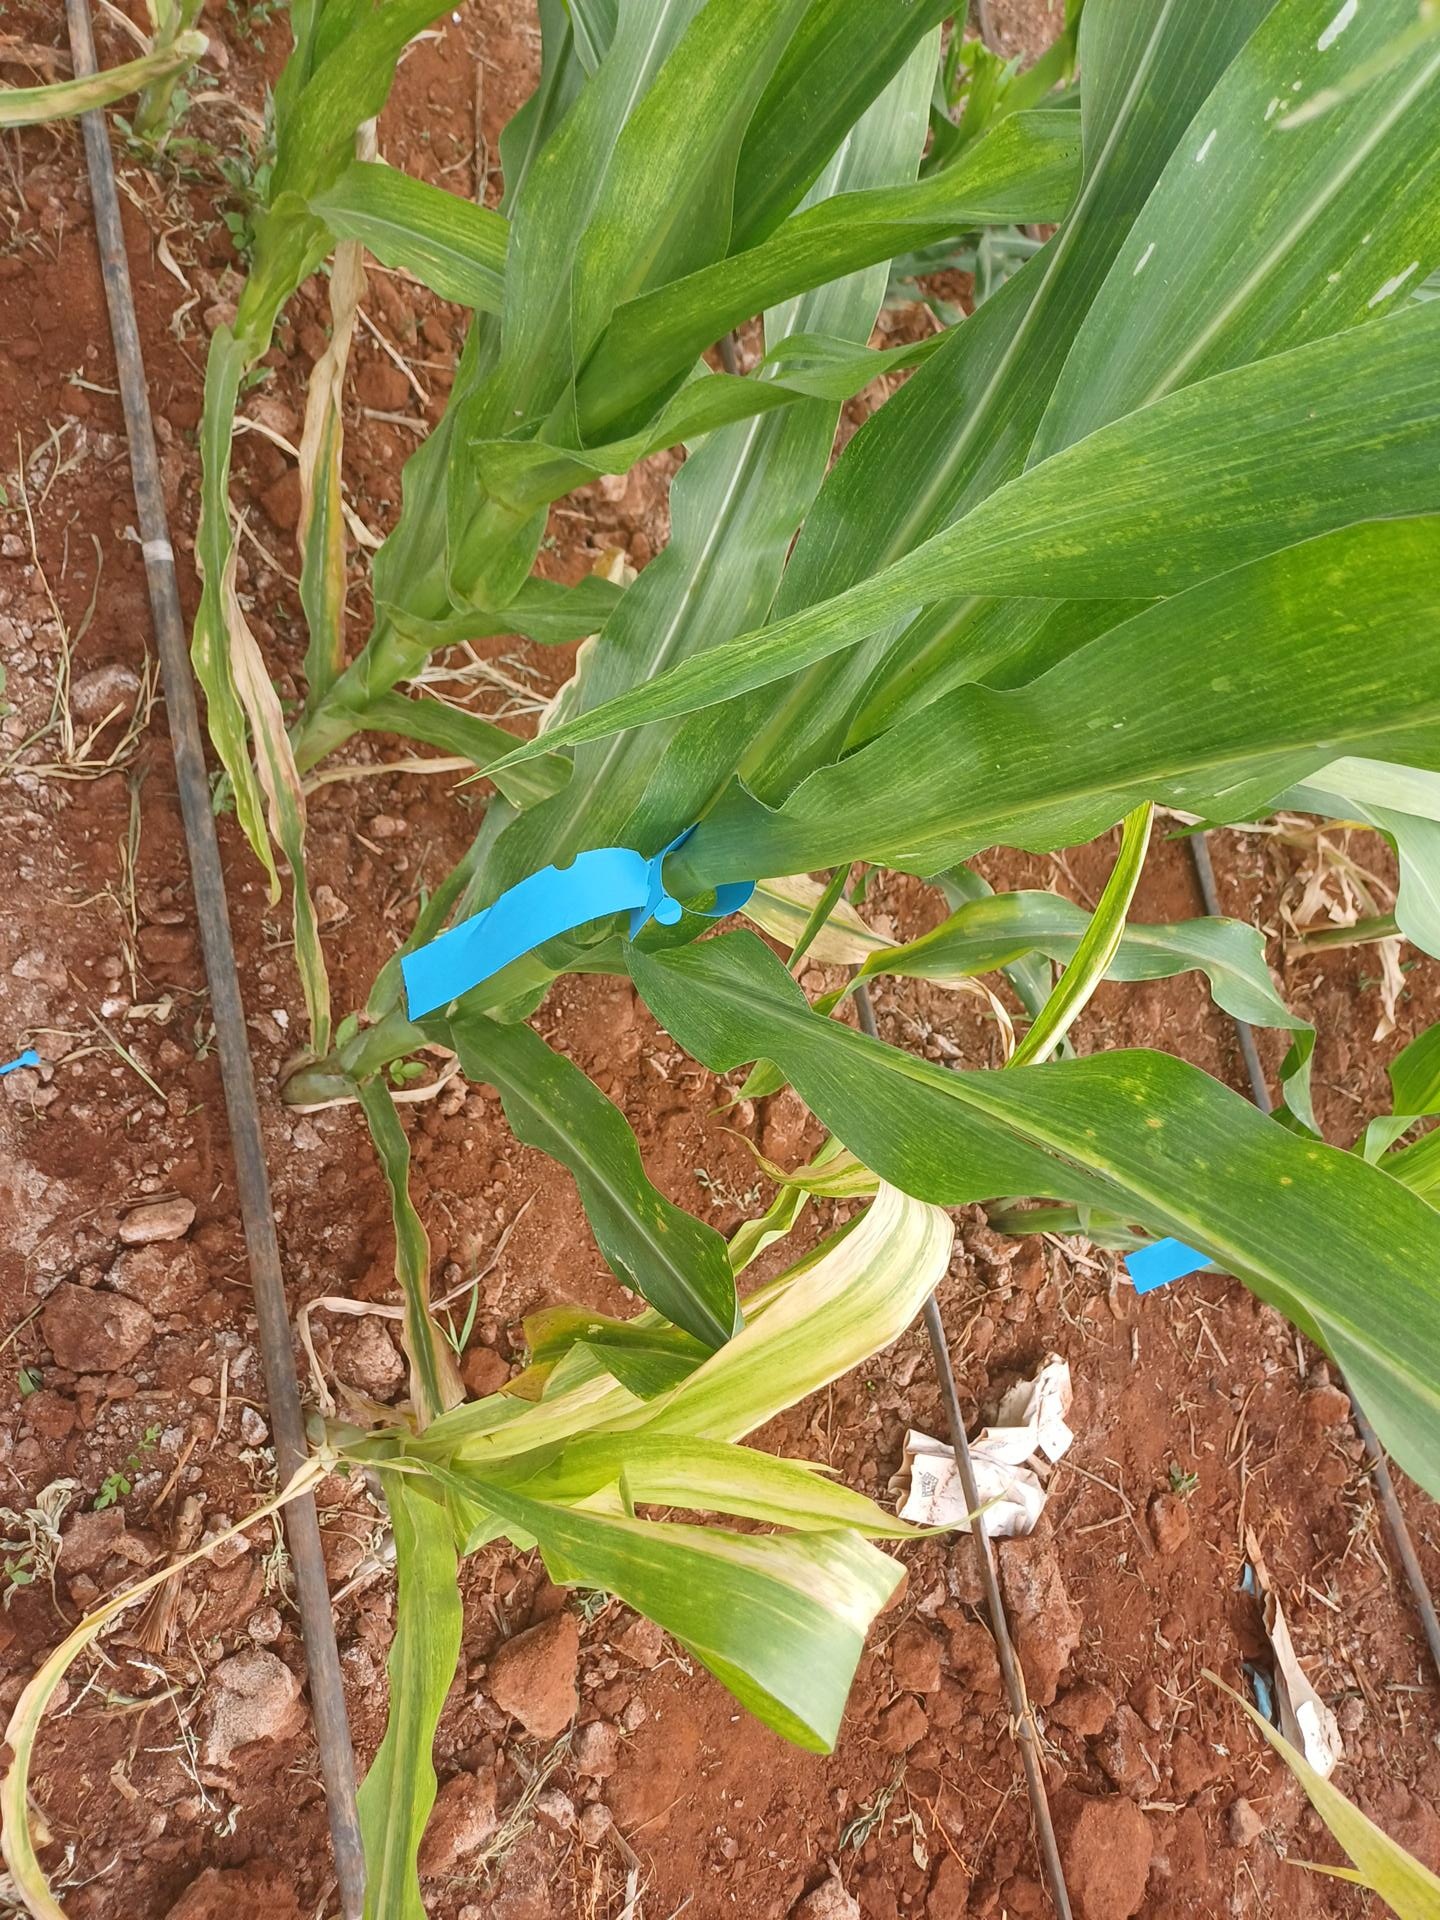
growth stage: vegetative
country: Kenya
